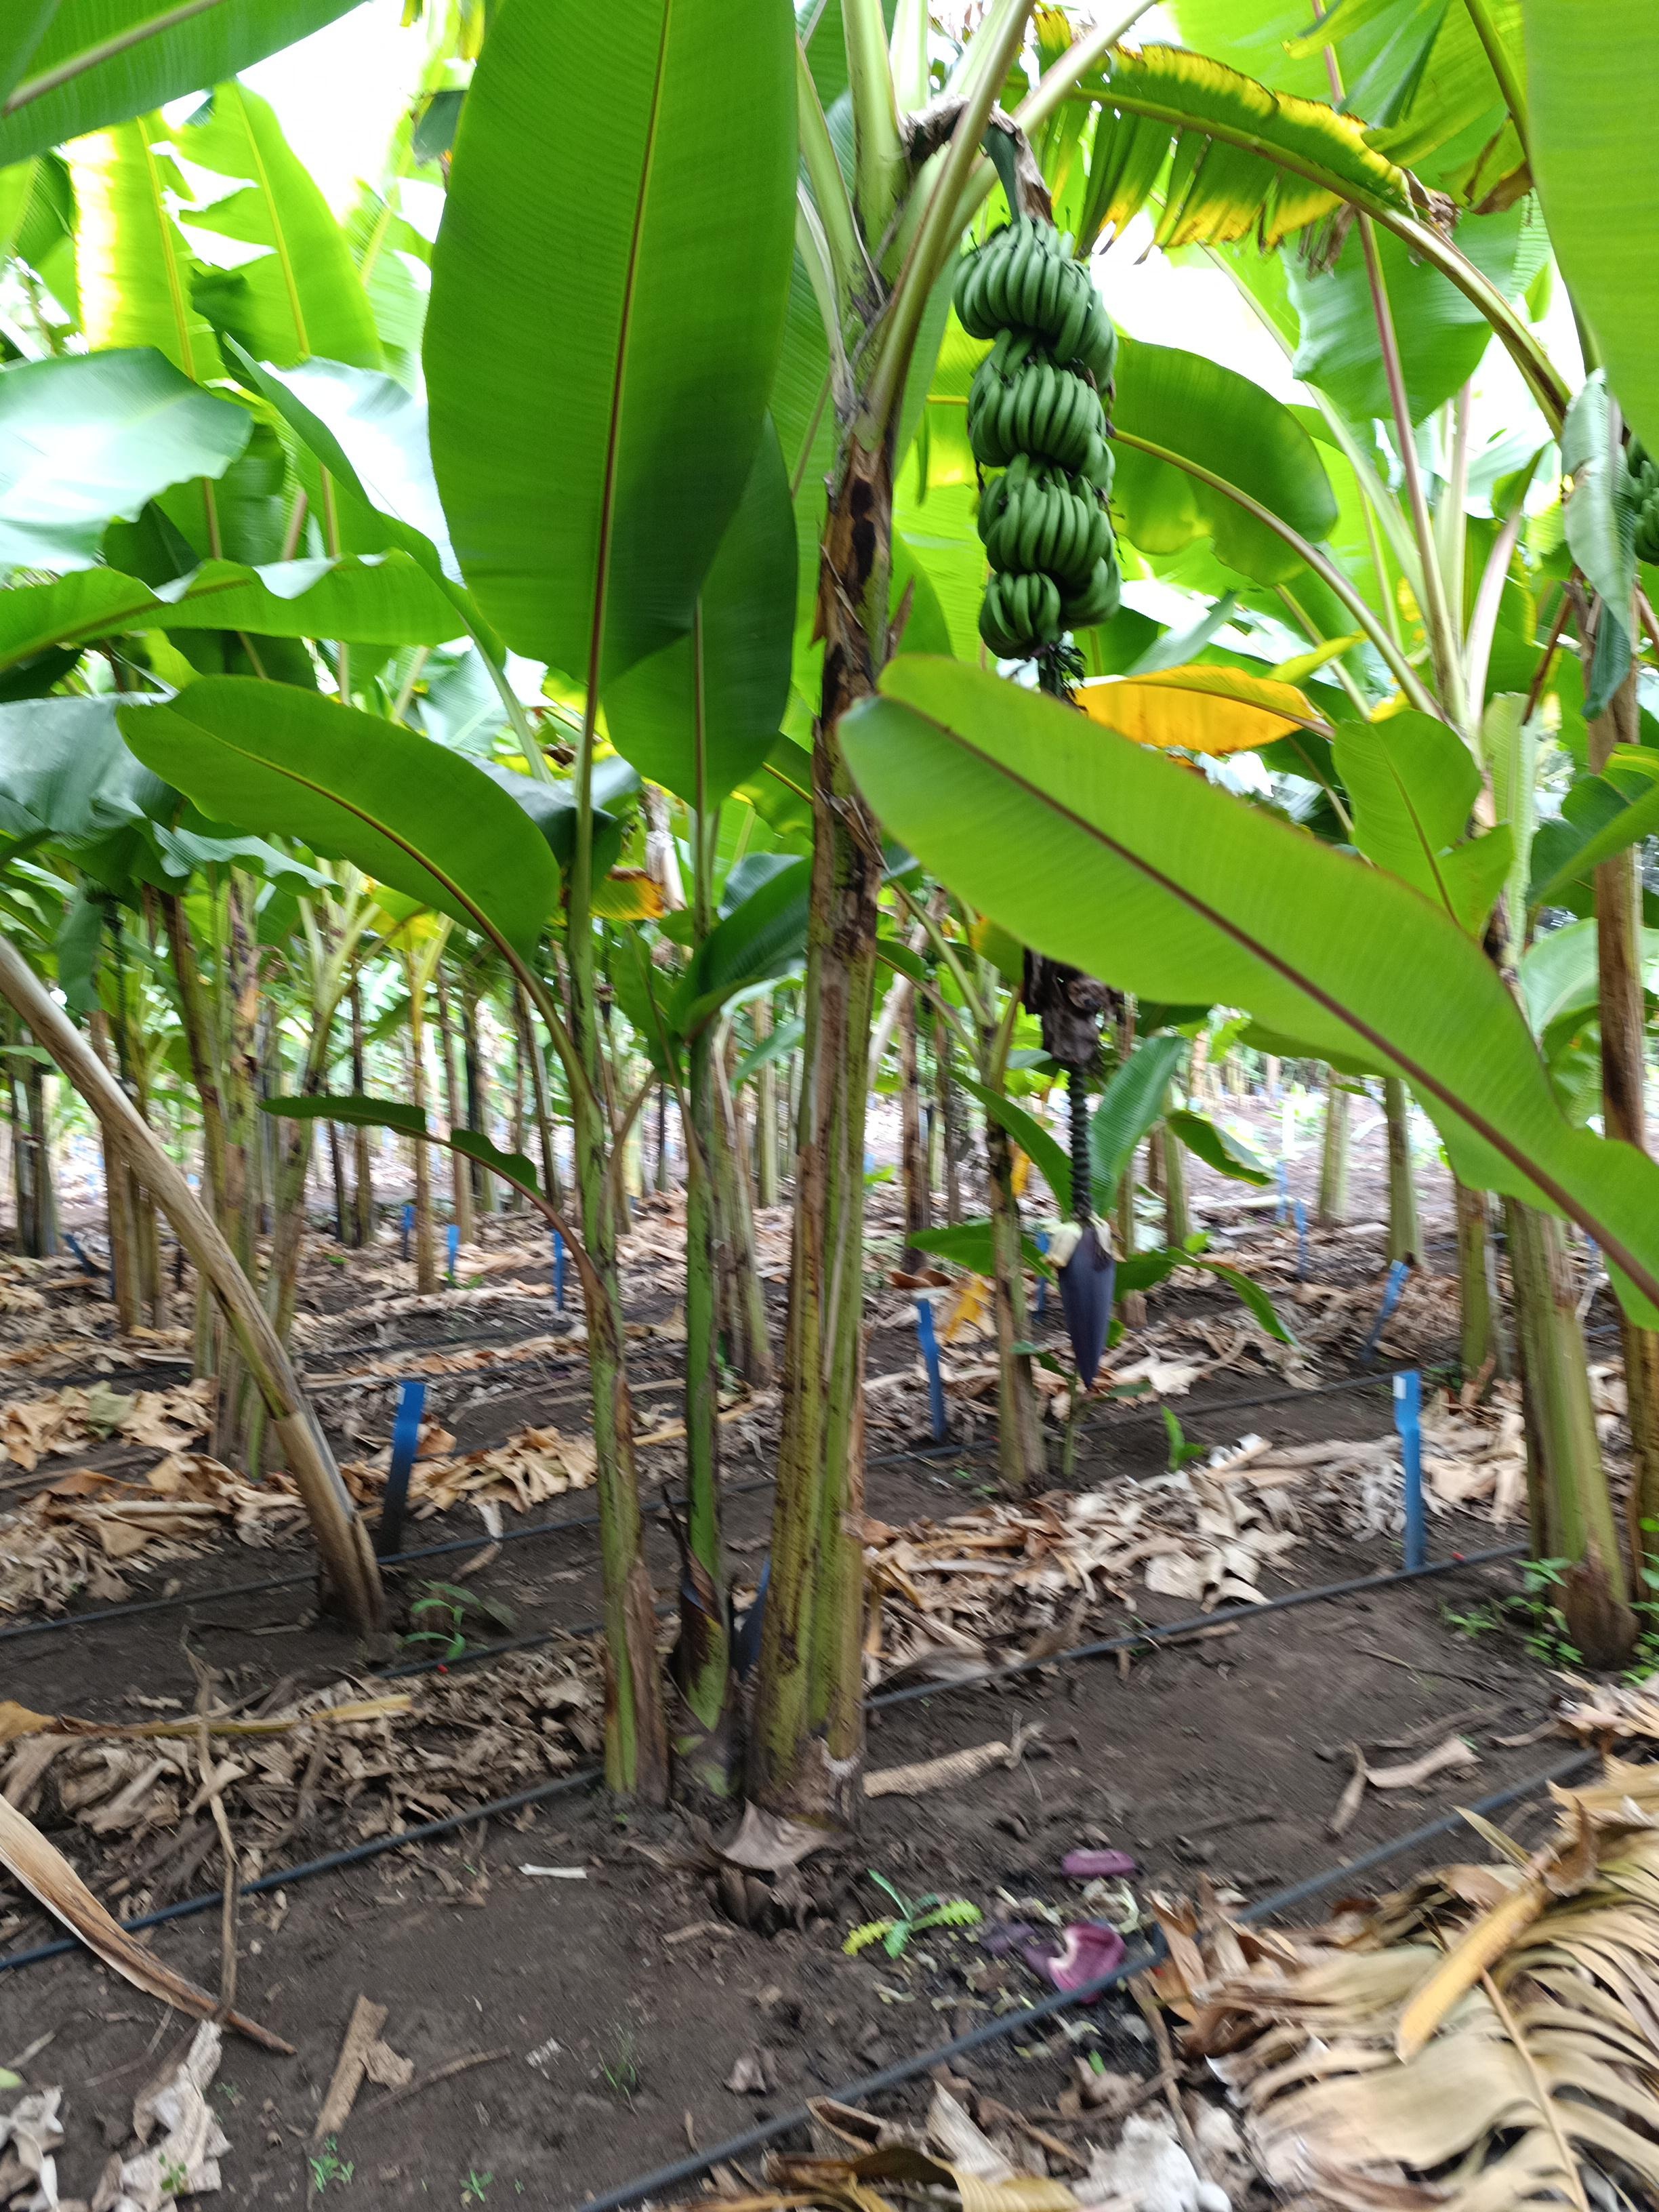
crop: banana
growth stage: development fruit
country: Tanzania
